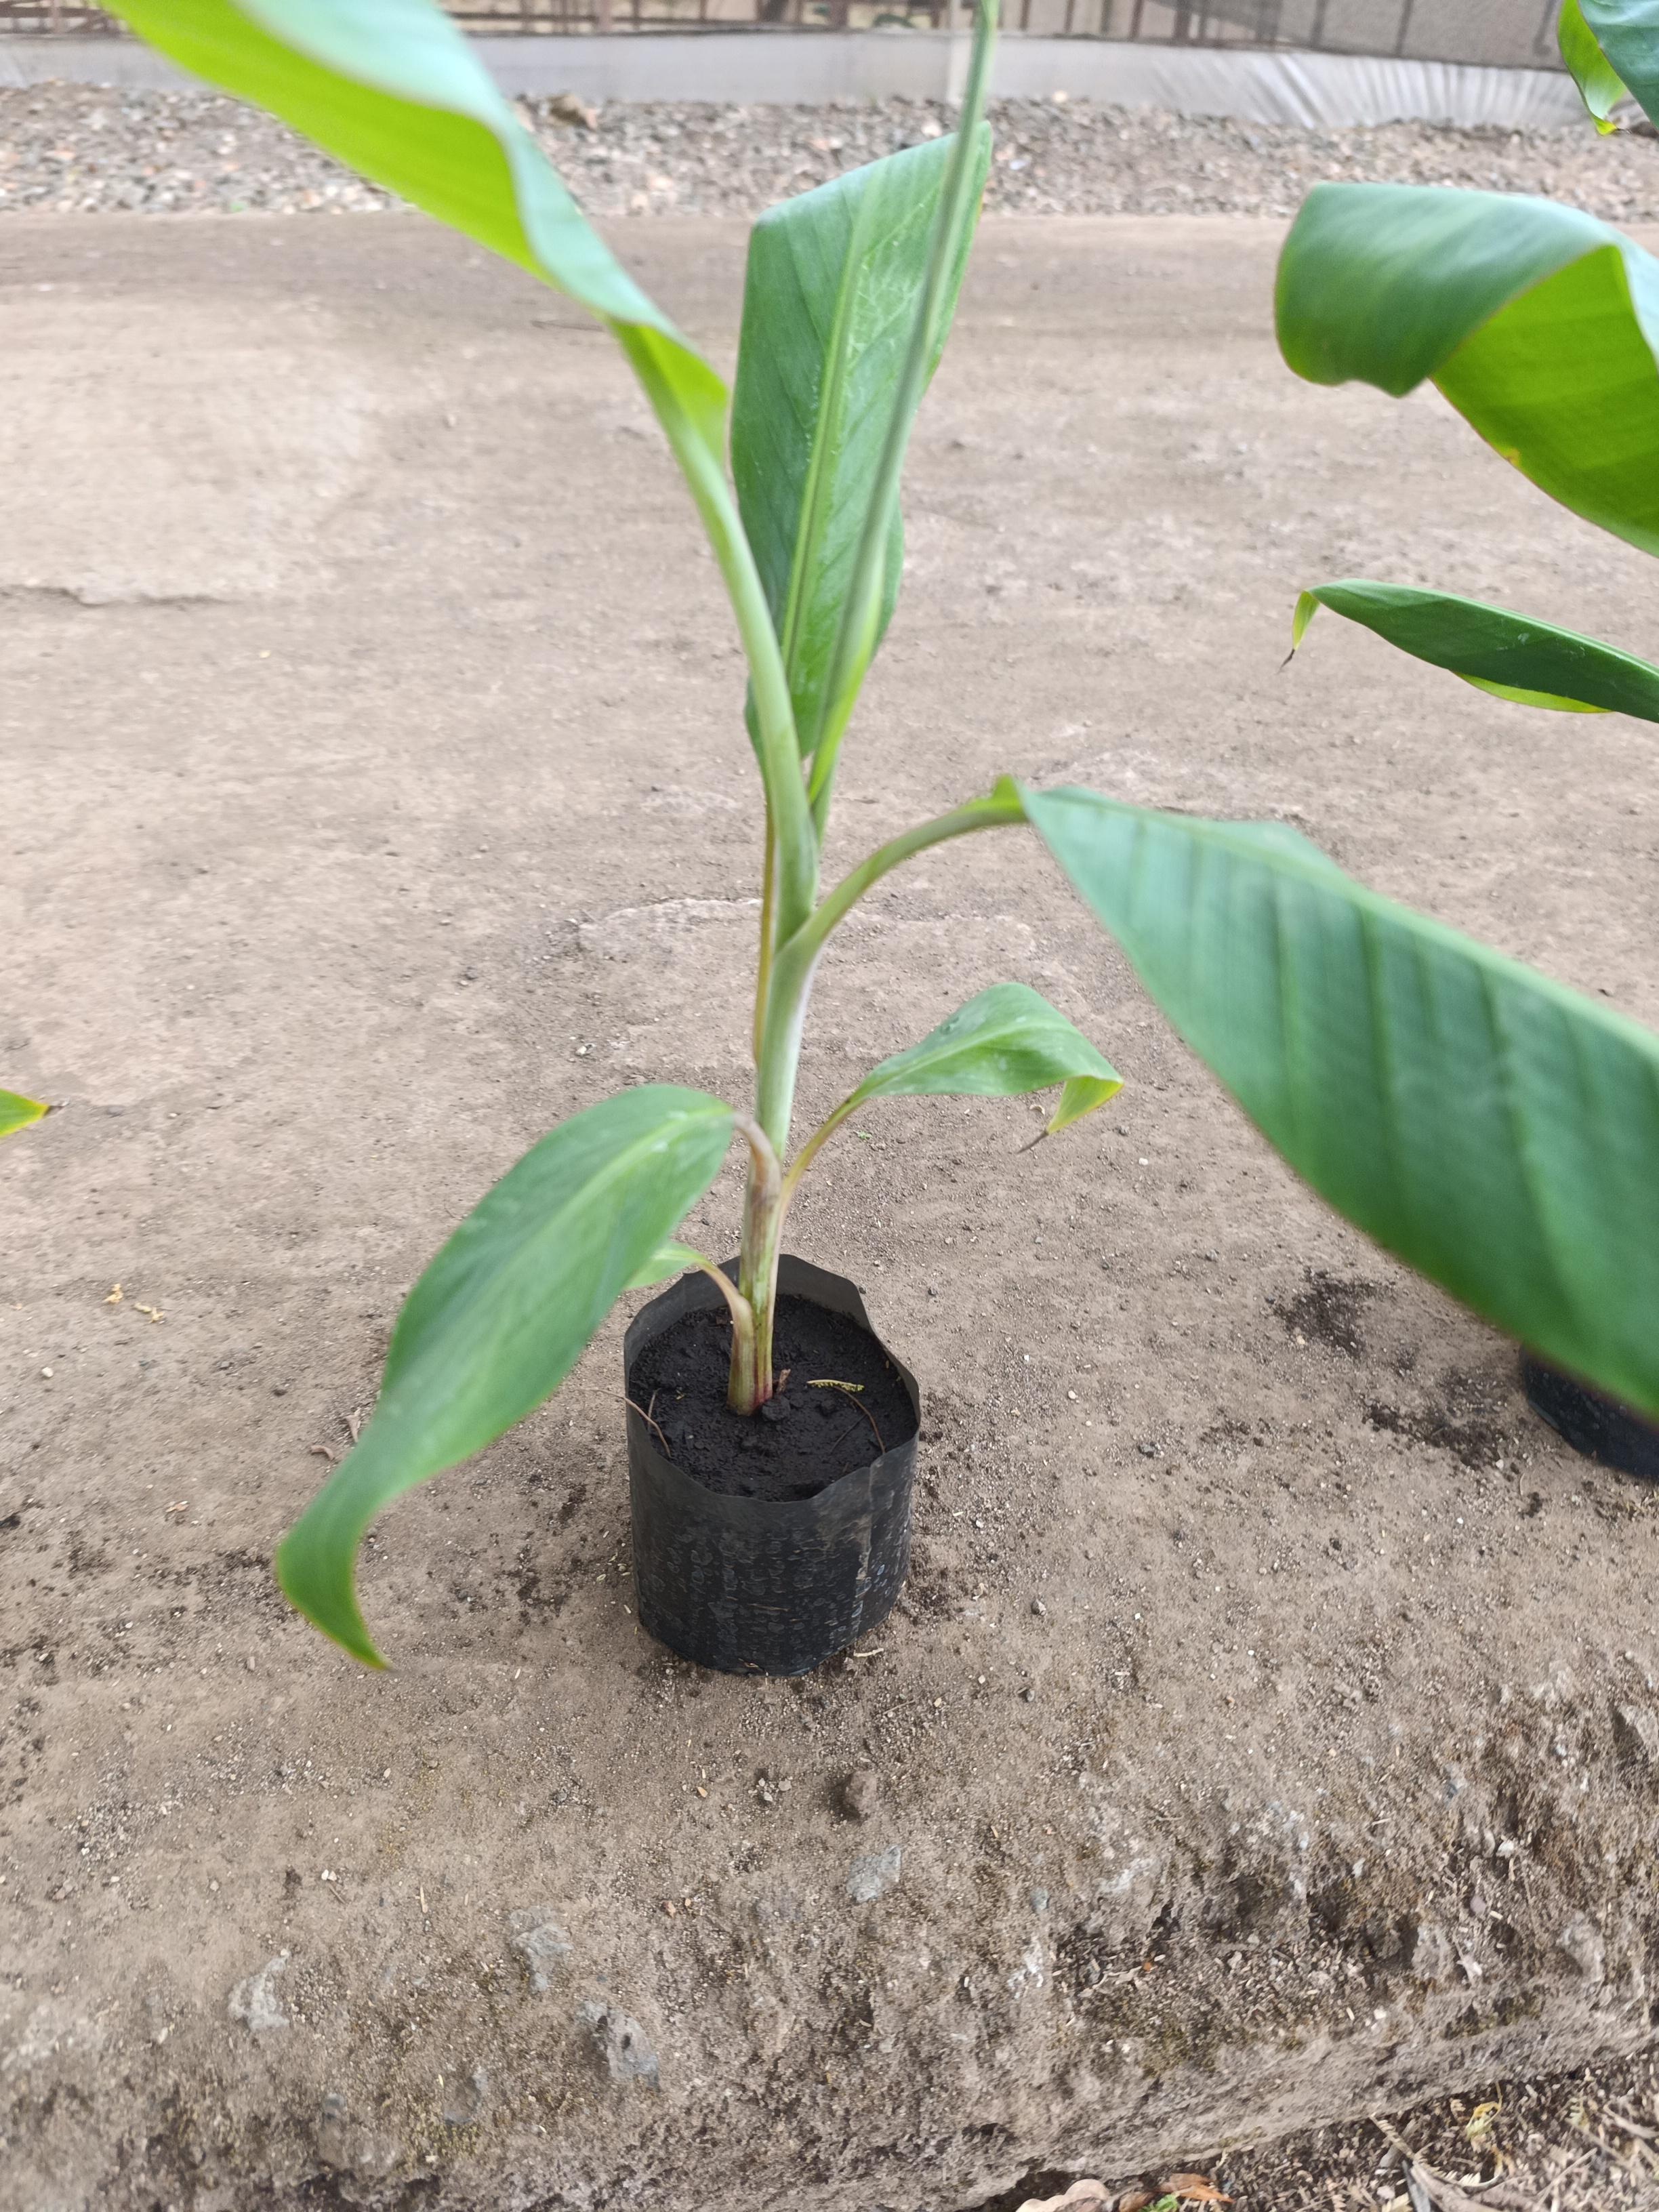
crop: banana
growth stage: vegetative
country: Tanzania
